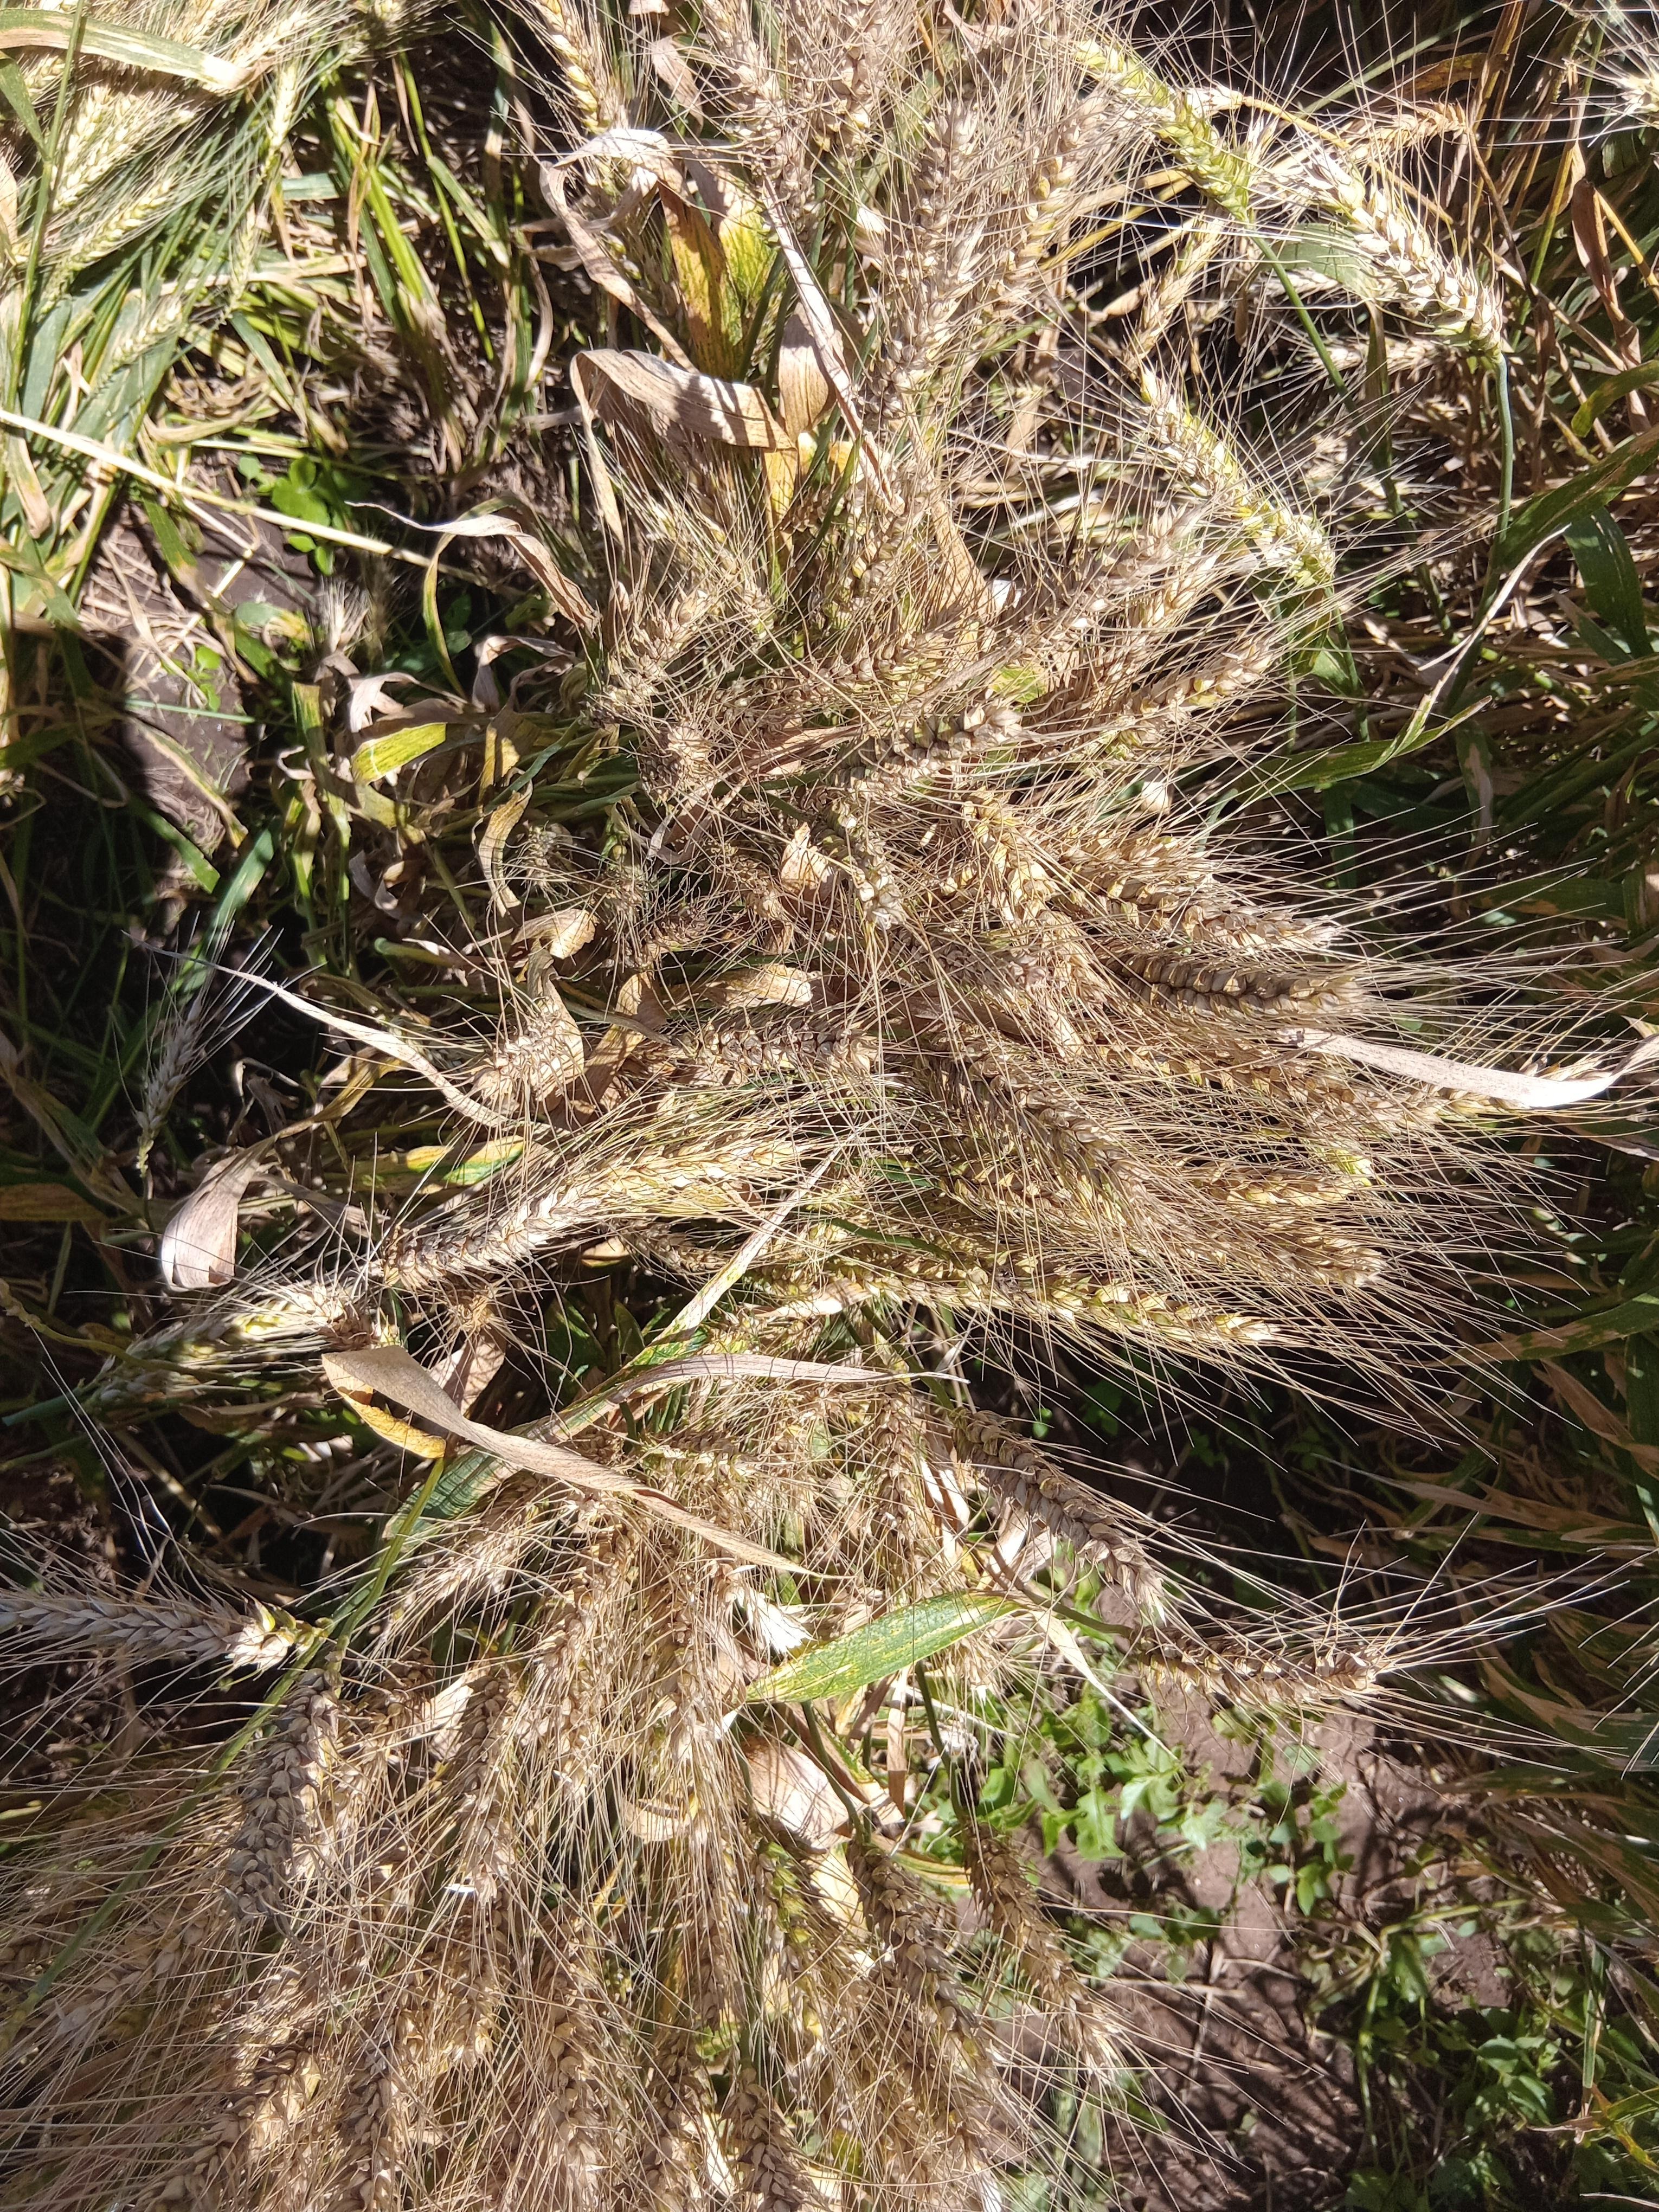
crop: wheat
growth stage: maturity
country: Kenya
